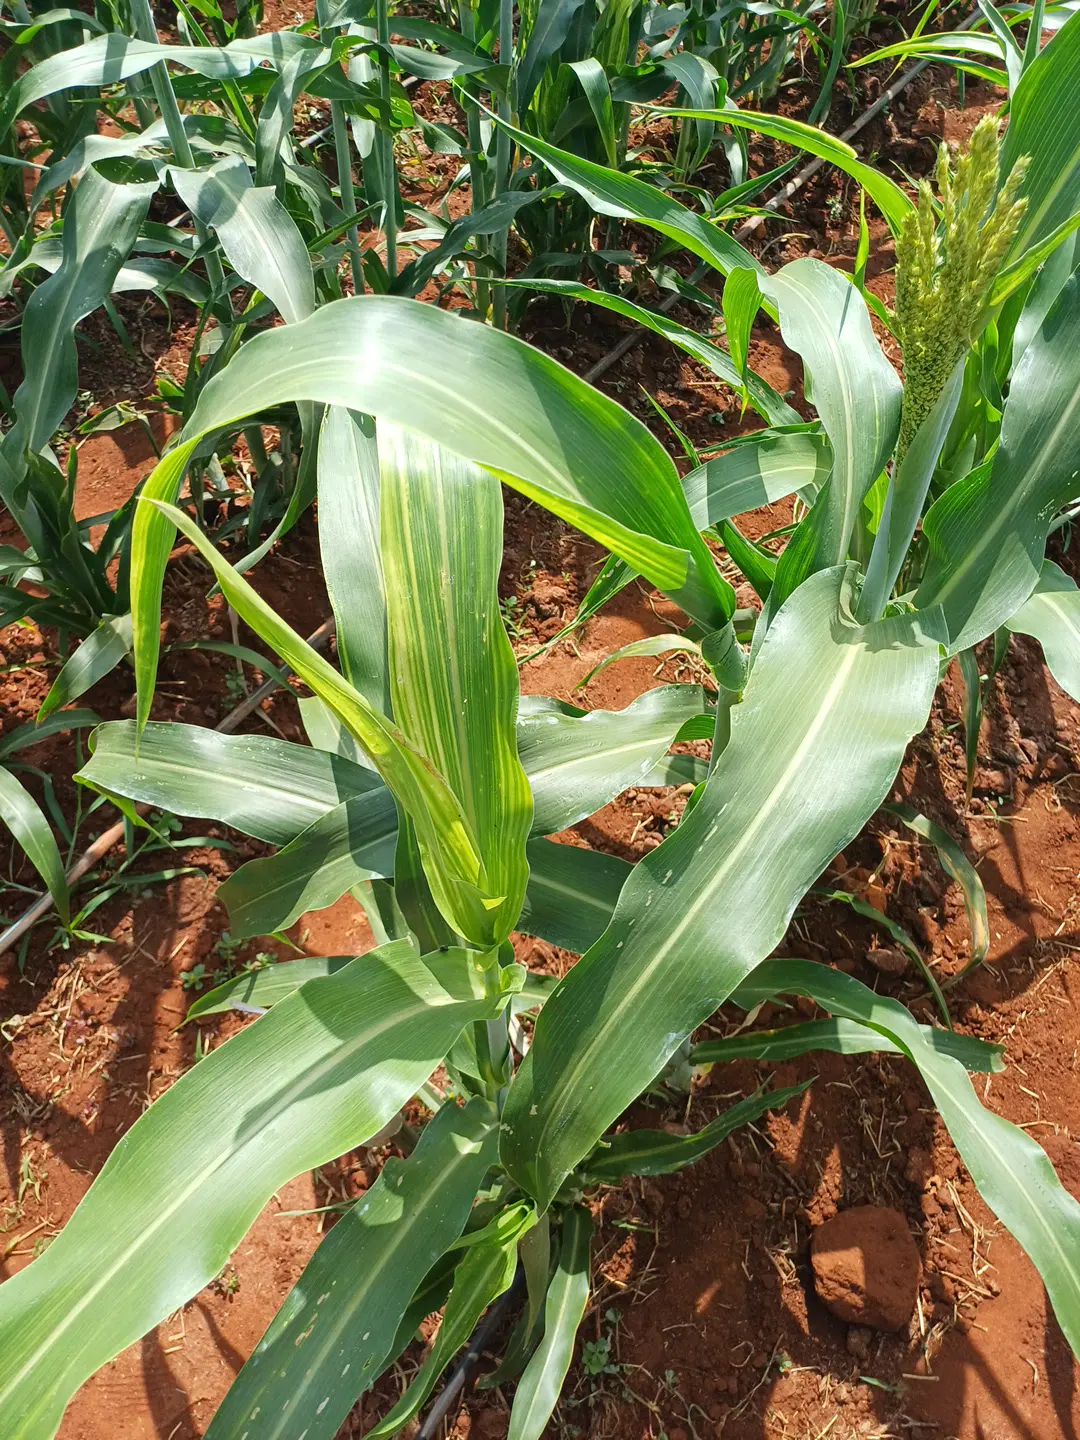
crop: sorghum
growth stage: vegetative
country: Kenya
